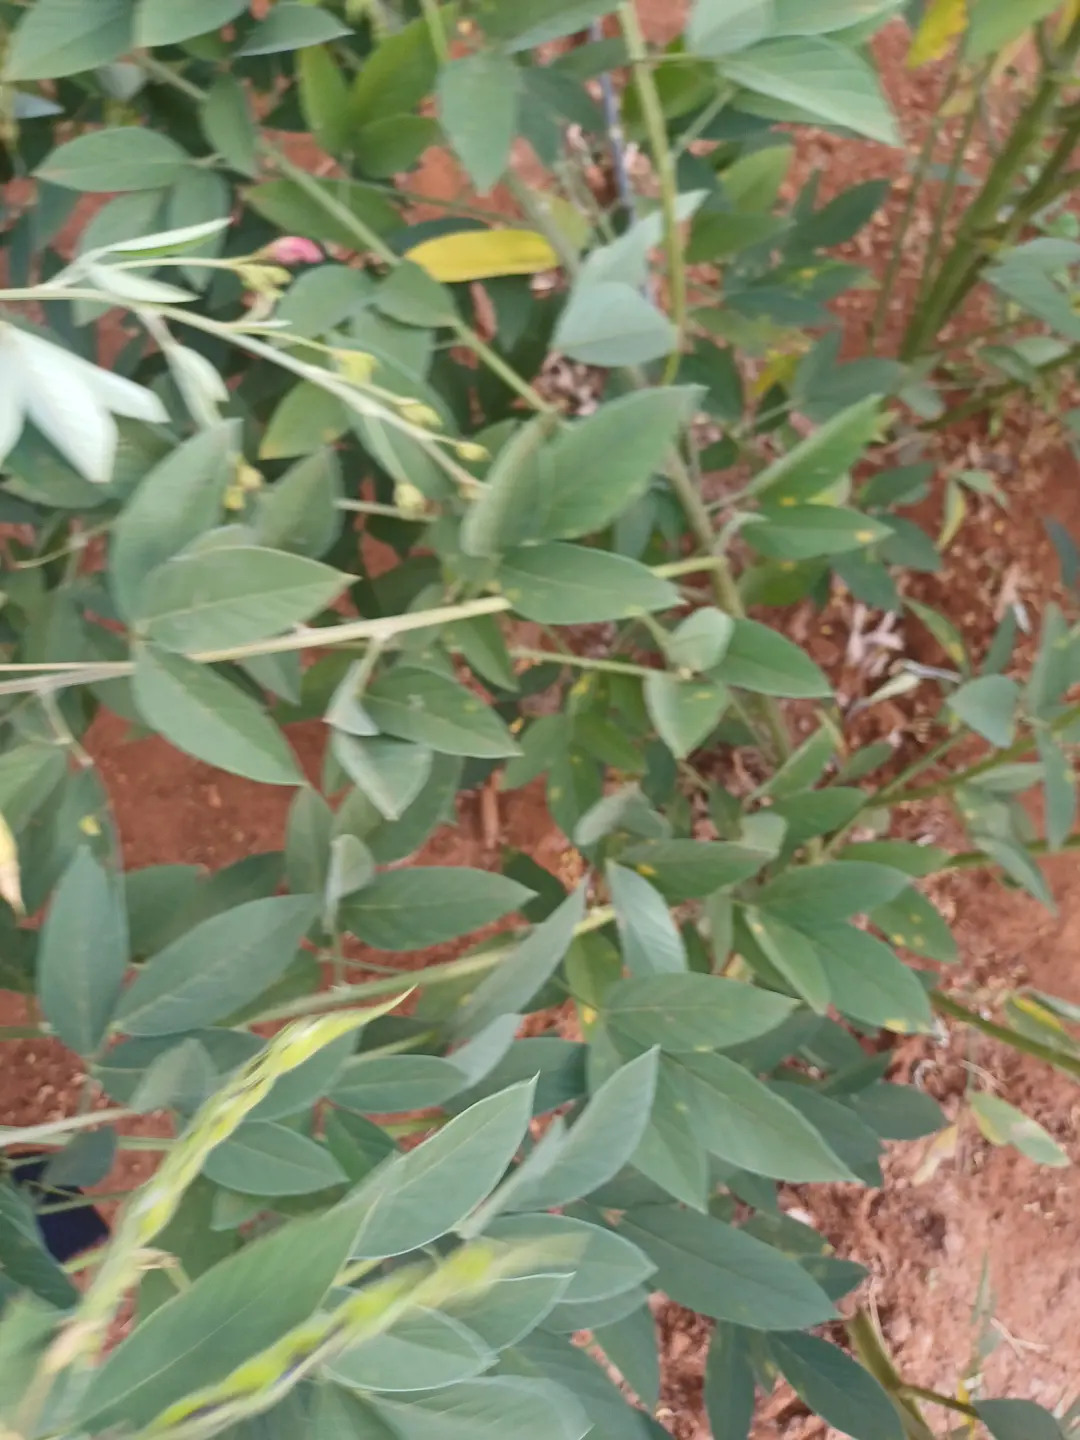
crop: pigeonpea
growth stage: development pod
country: Kenya
